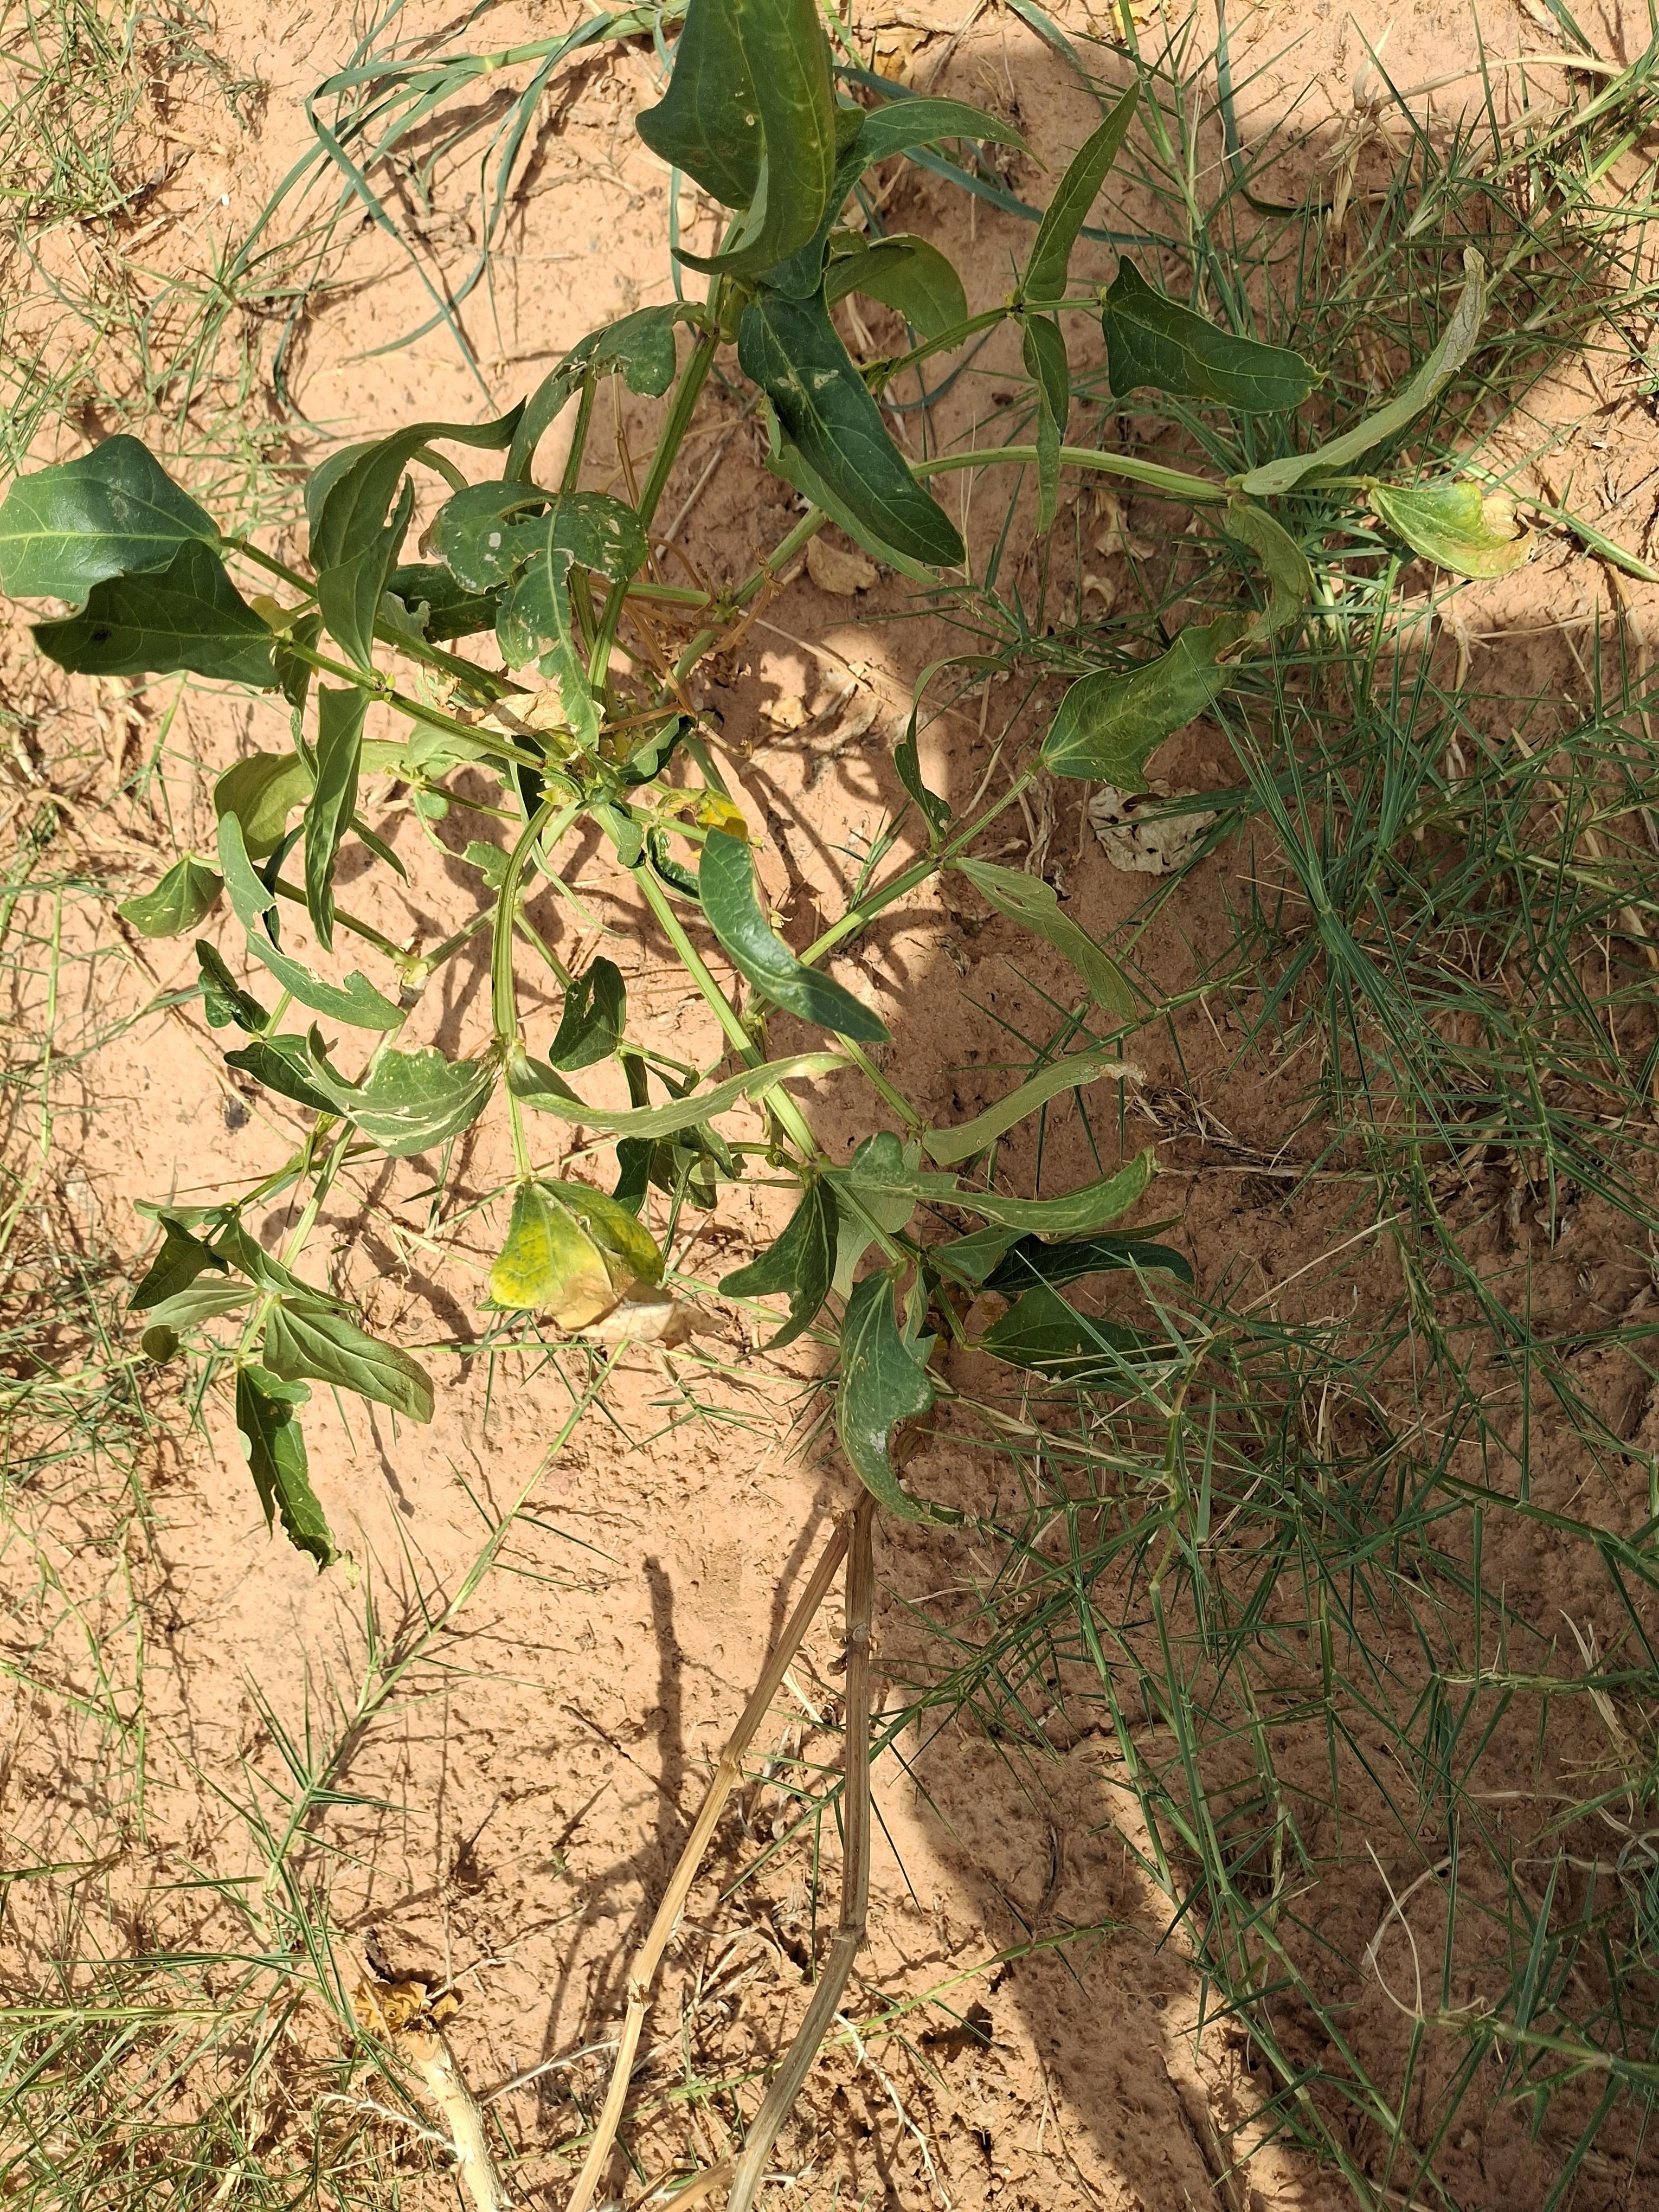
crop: cowpea
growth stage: harvest maturity
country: Nigeria
